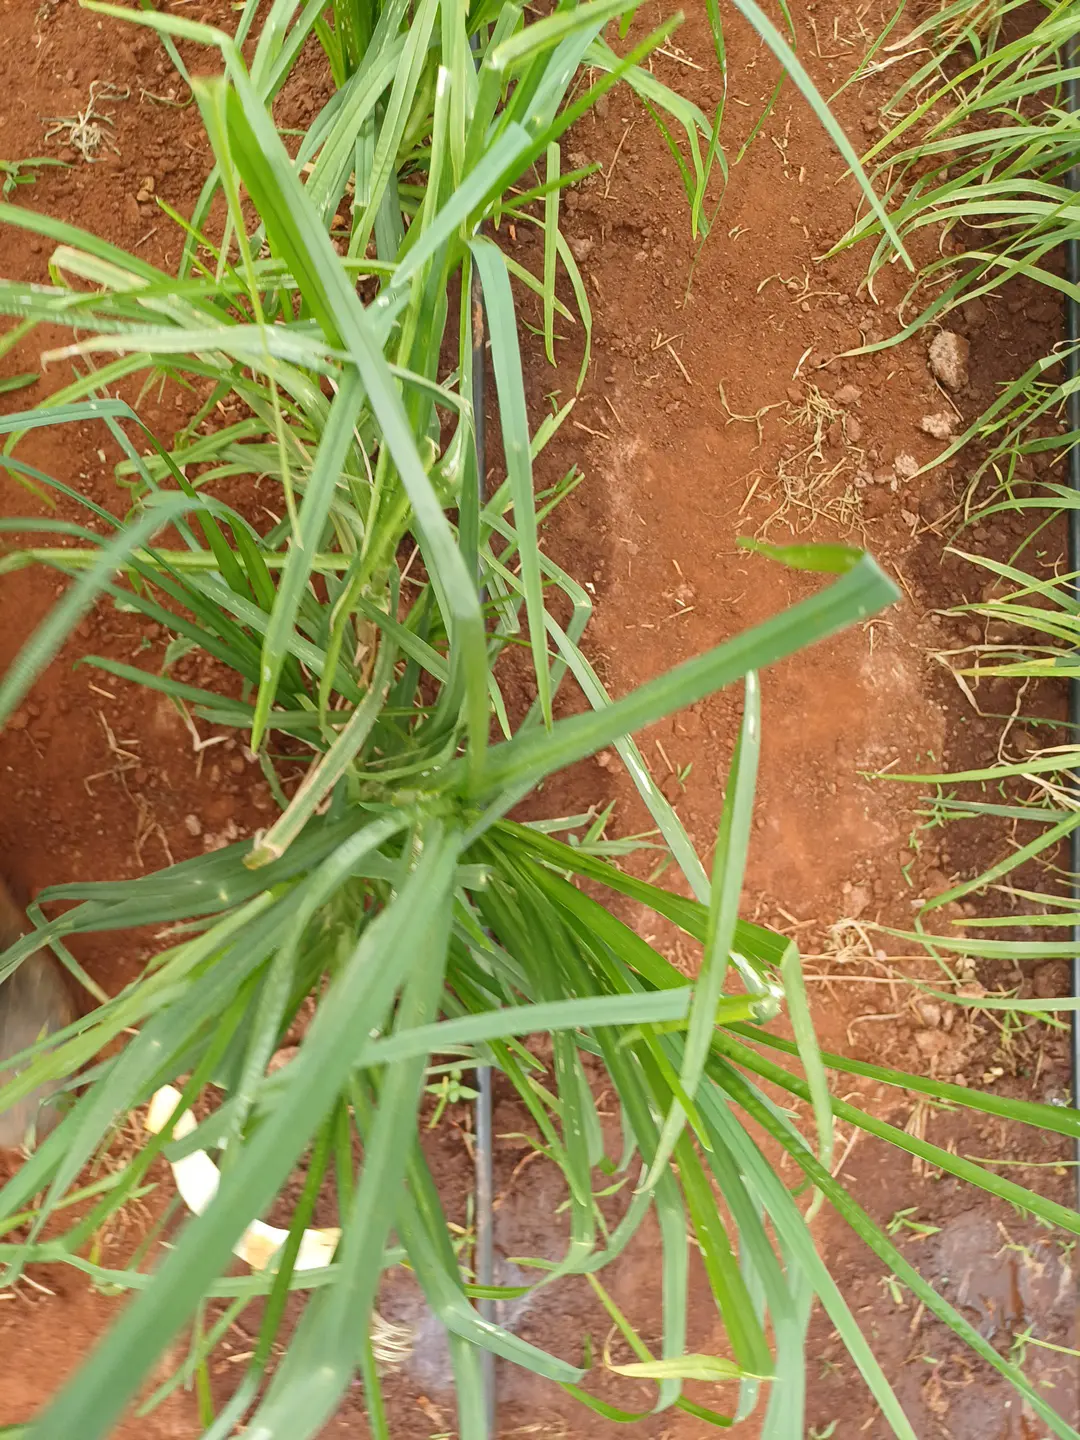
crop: finger millet
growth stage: flowering
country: Kenya
